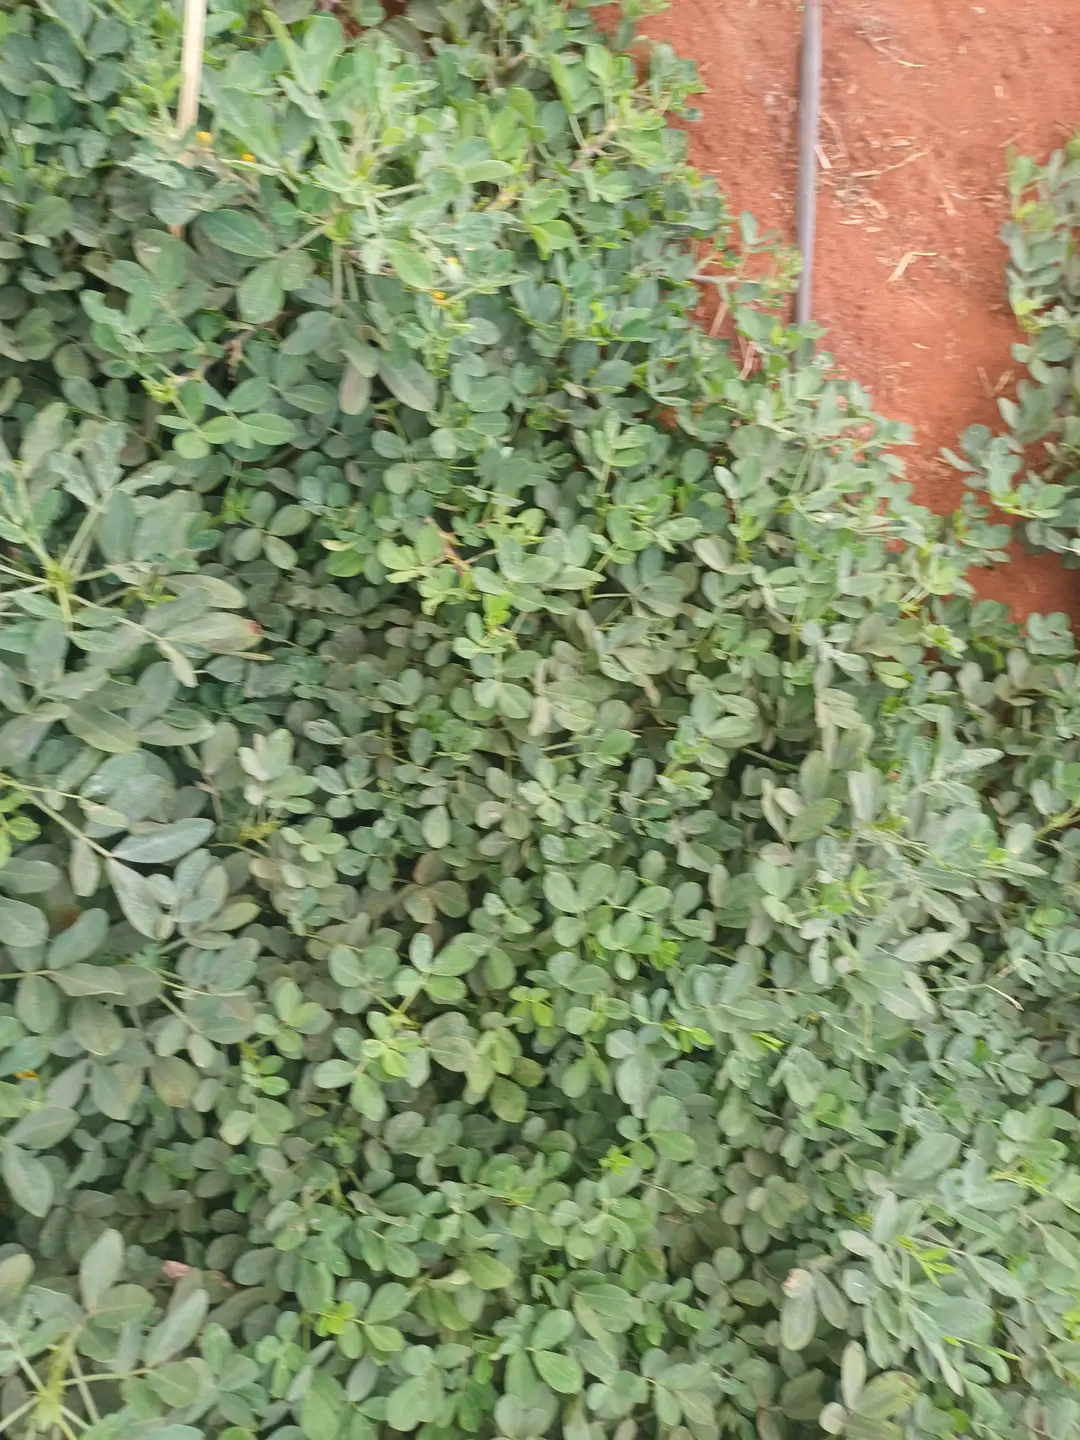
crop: groundnut
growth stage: pegging
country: Kenya
